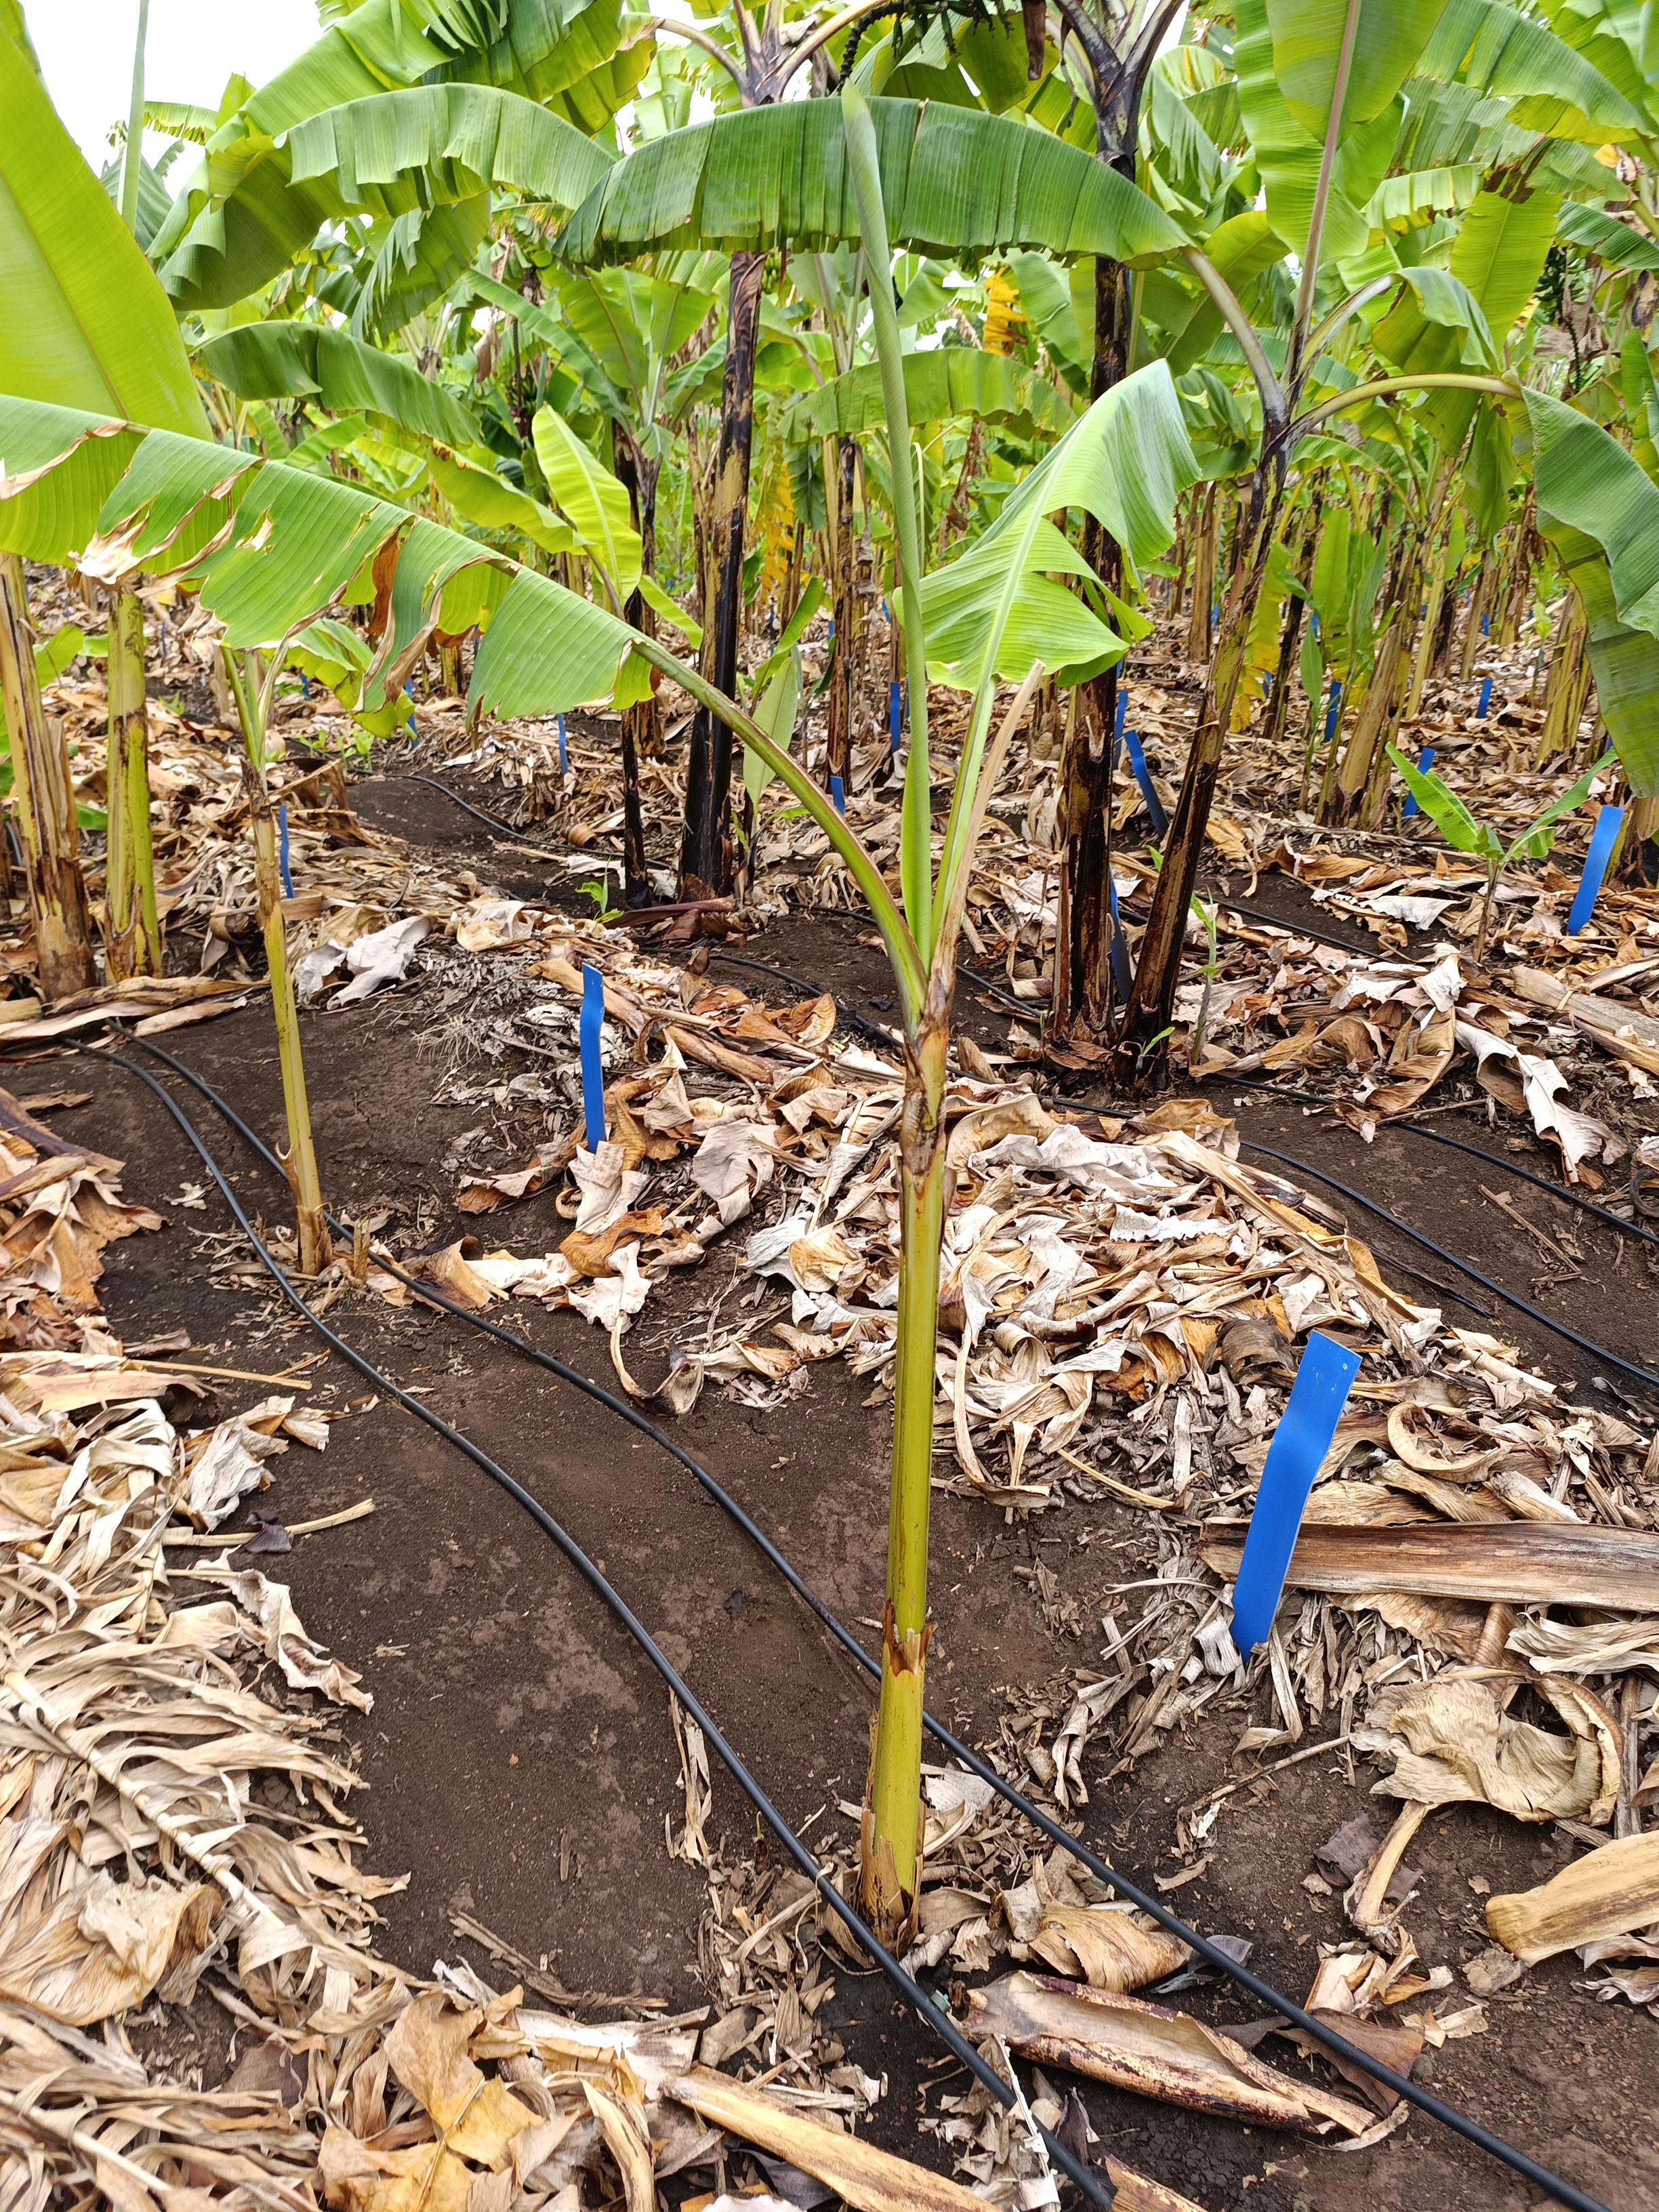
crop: banana
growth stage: vegetative
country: Tanzania
